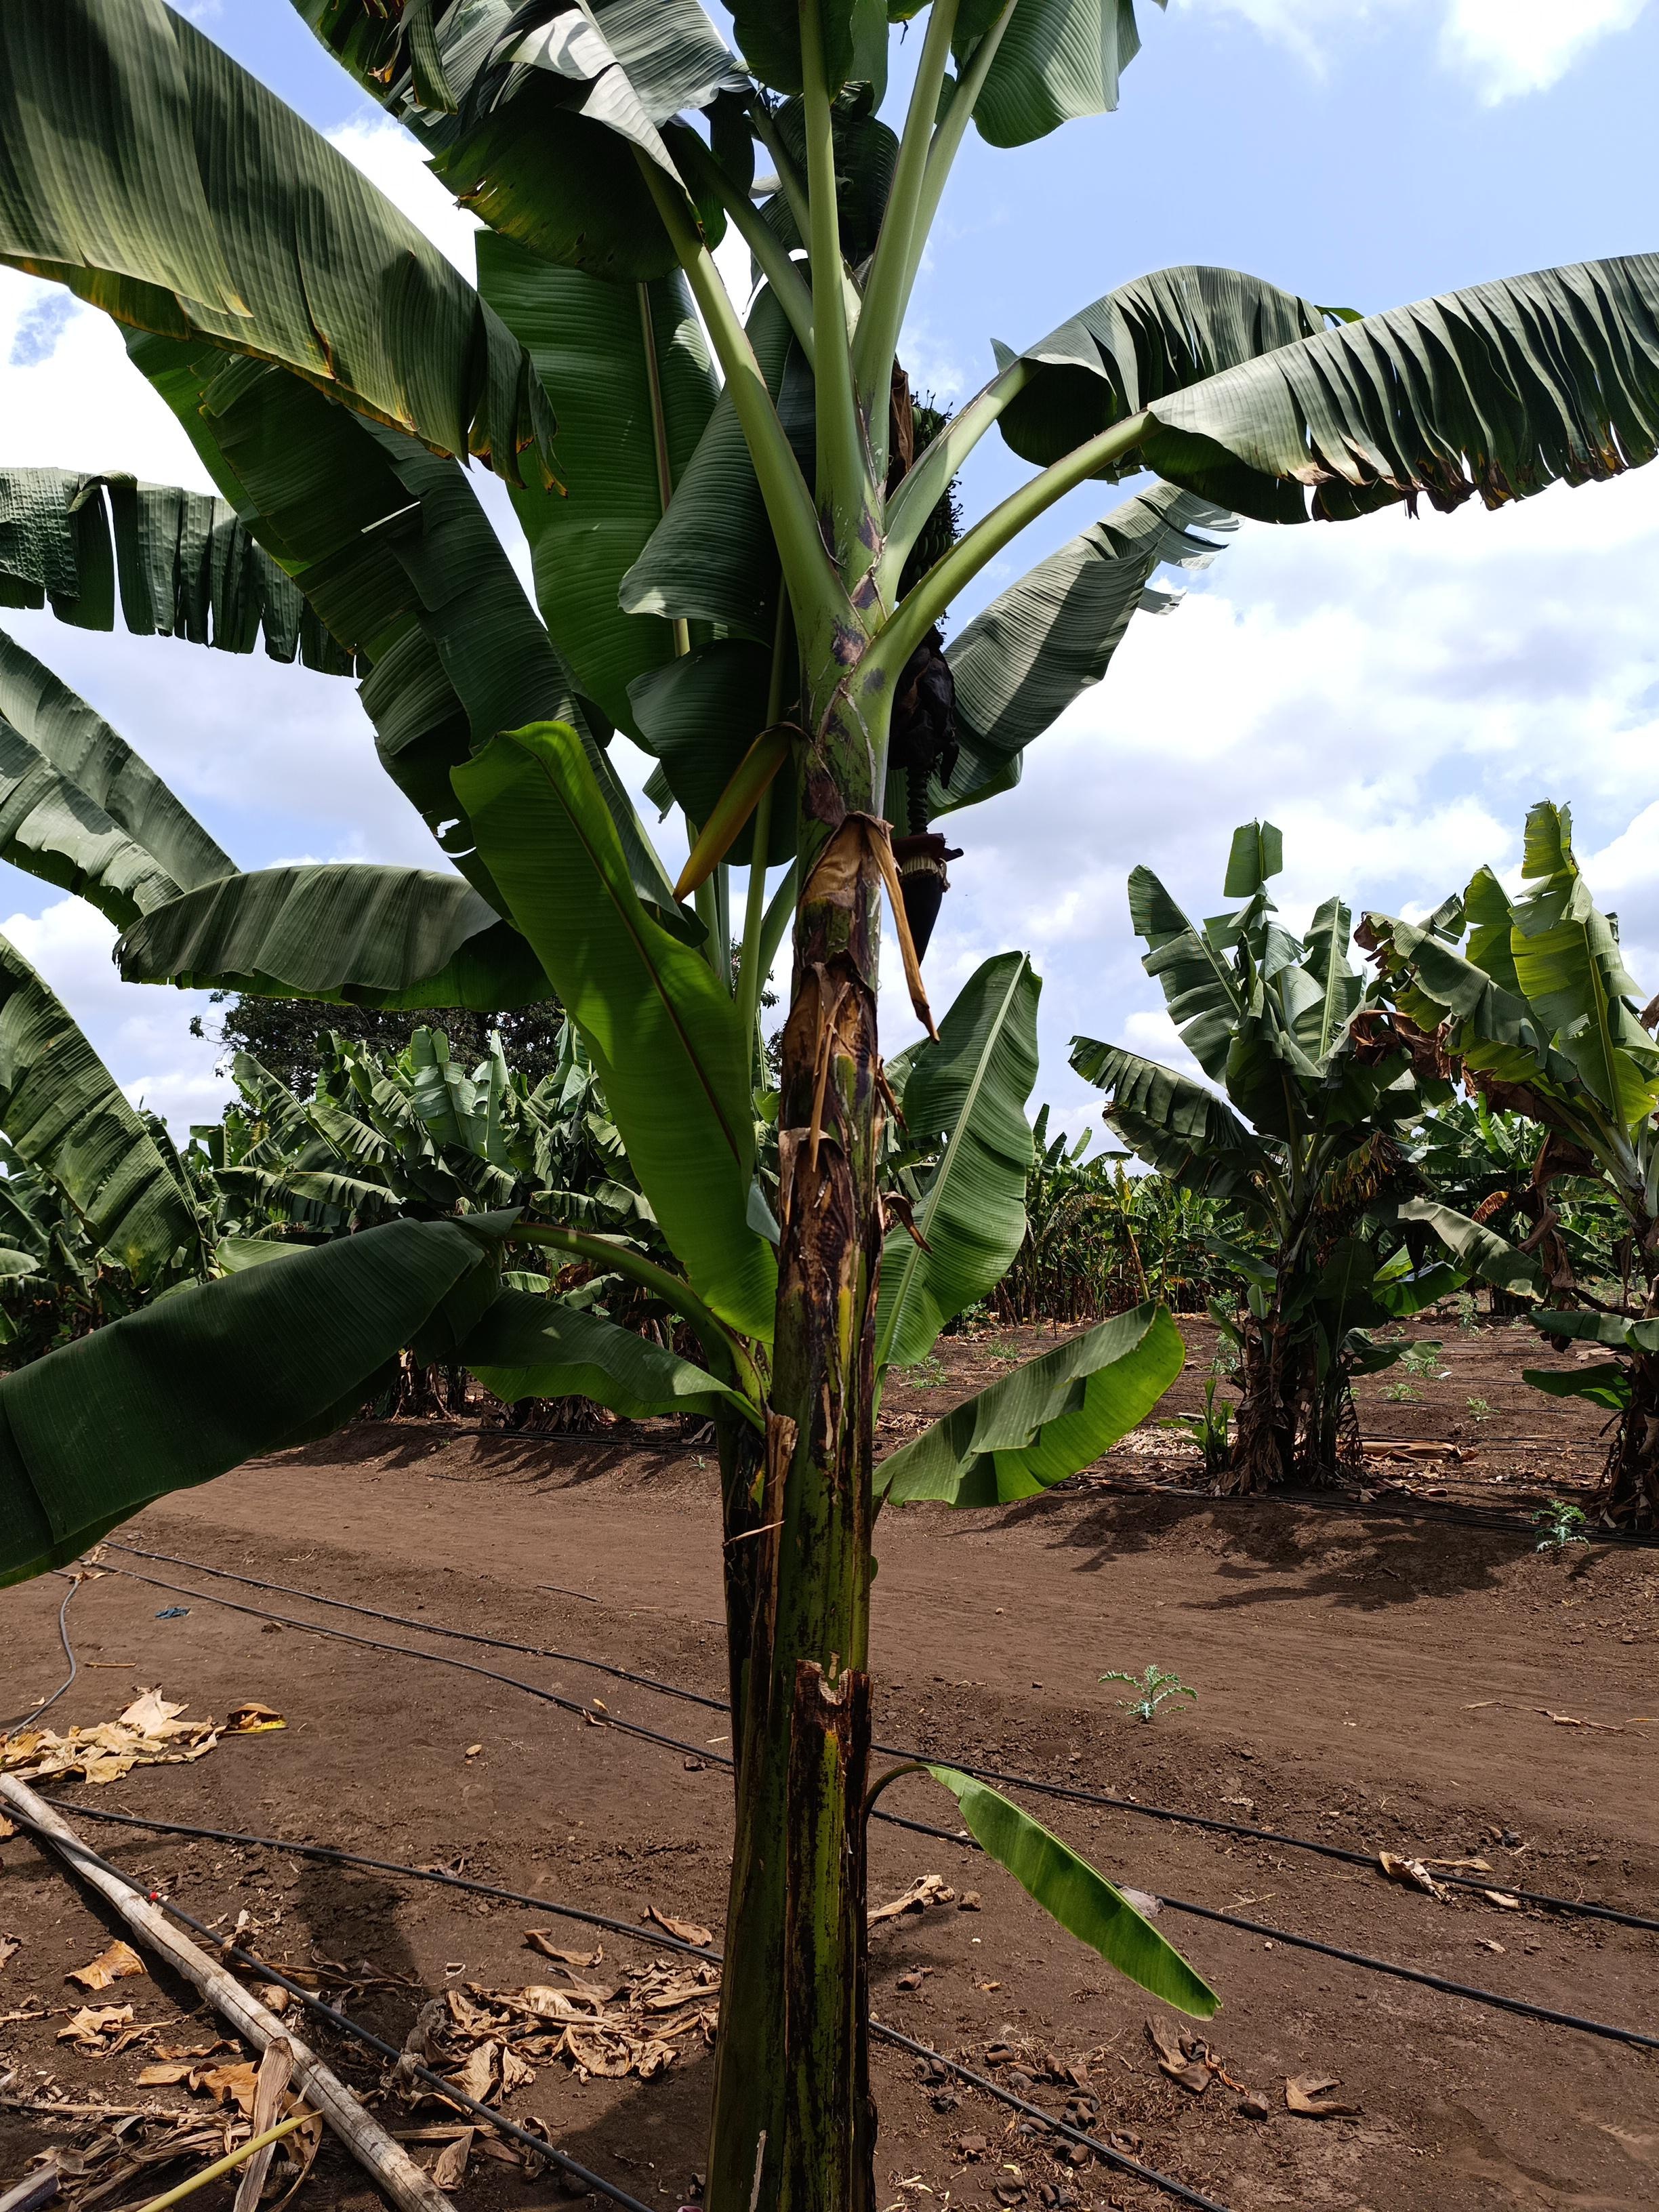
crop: banana
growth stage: development fruit
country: Tanzania
